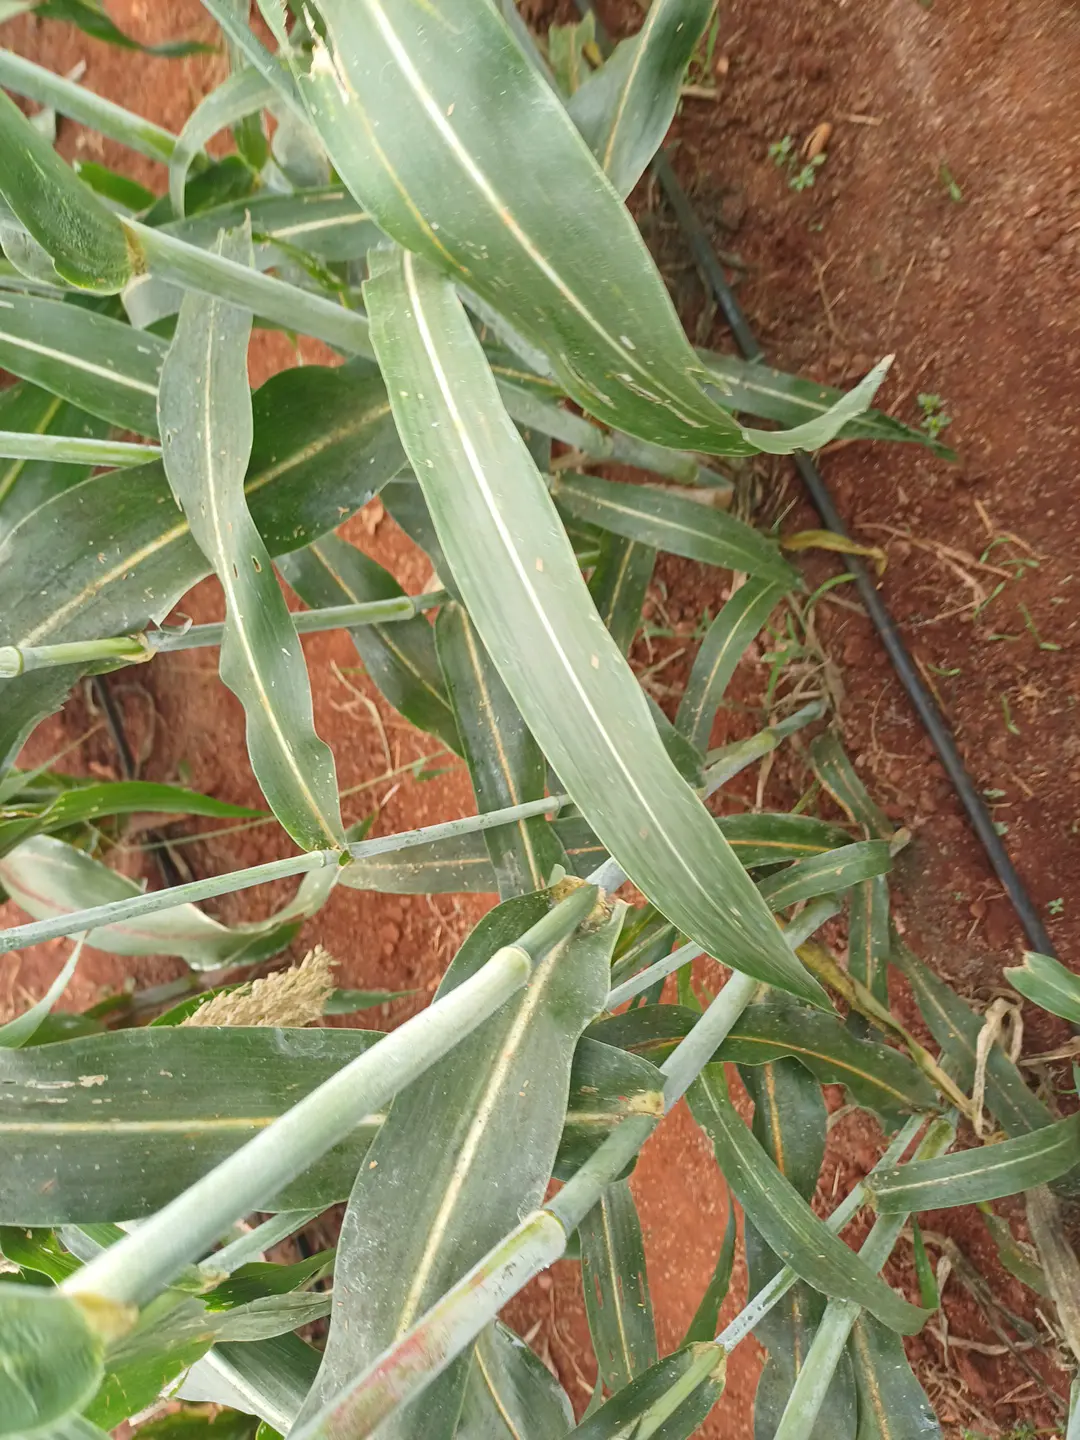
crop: sorghum
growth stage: filling grain
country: Kenya
